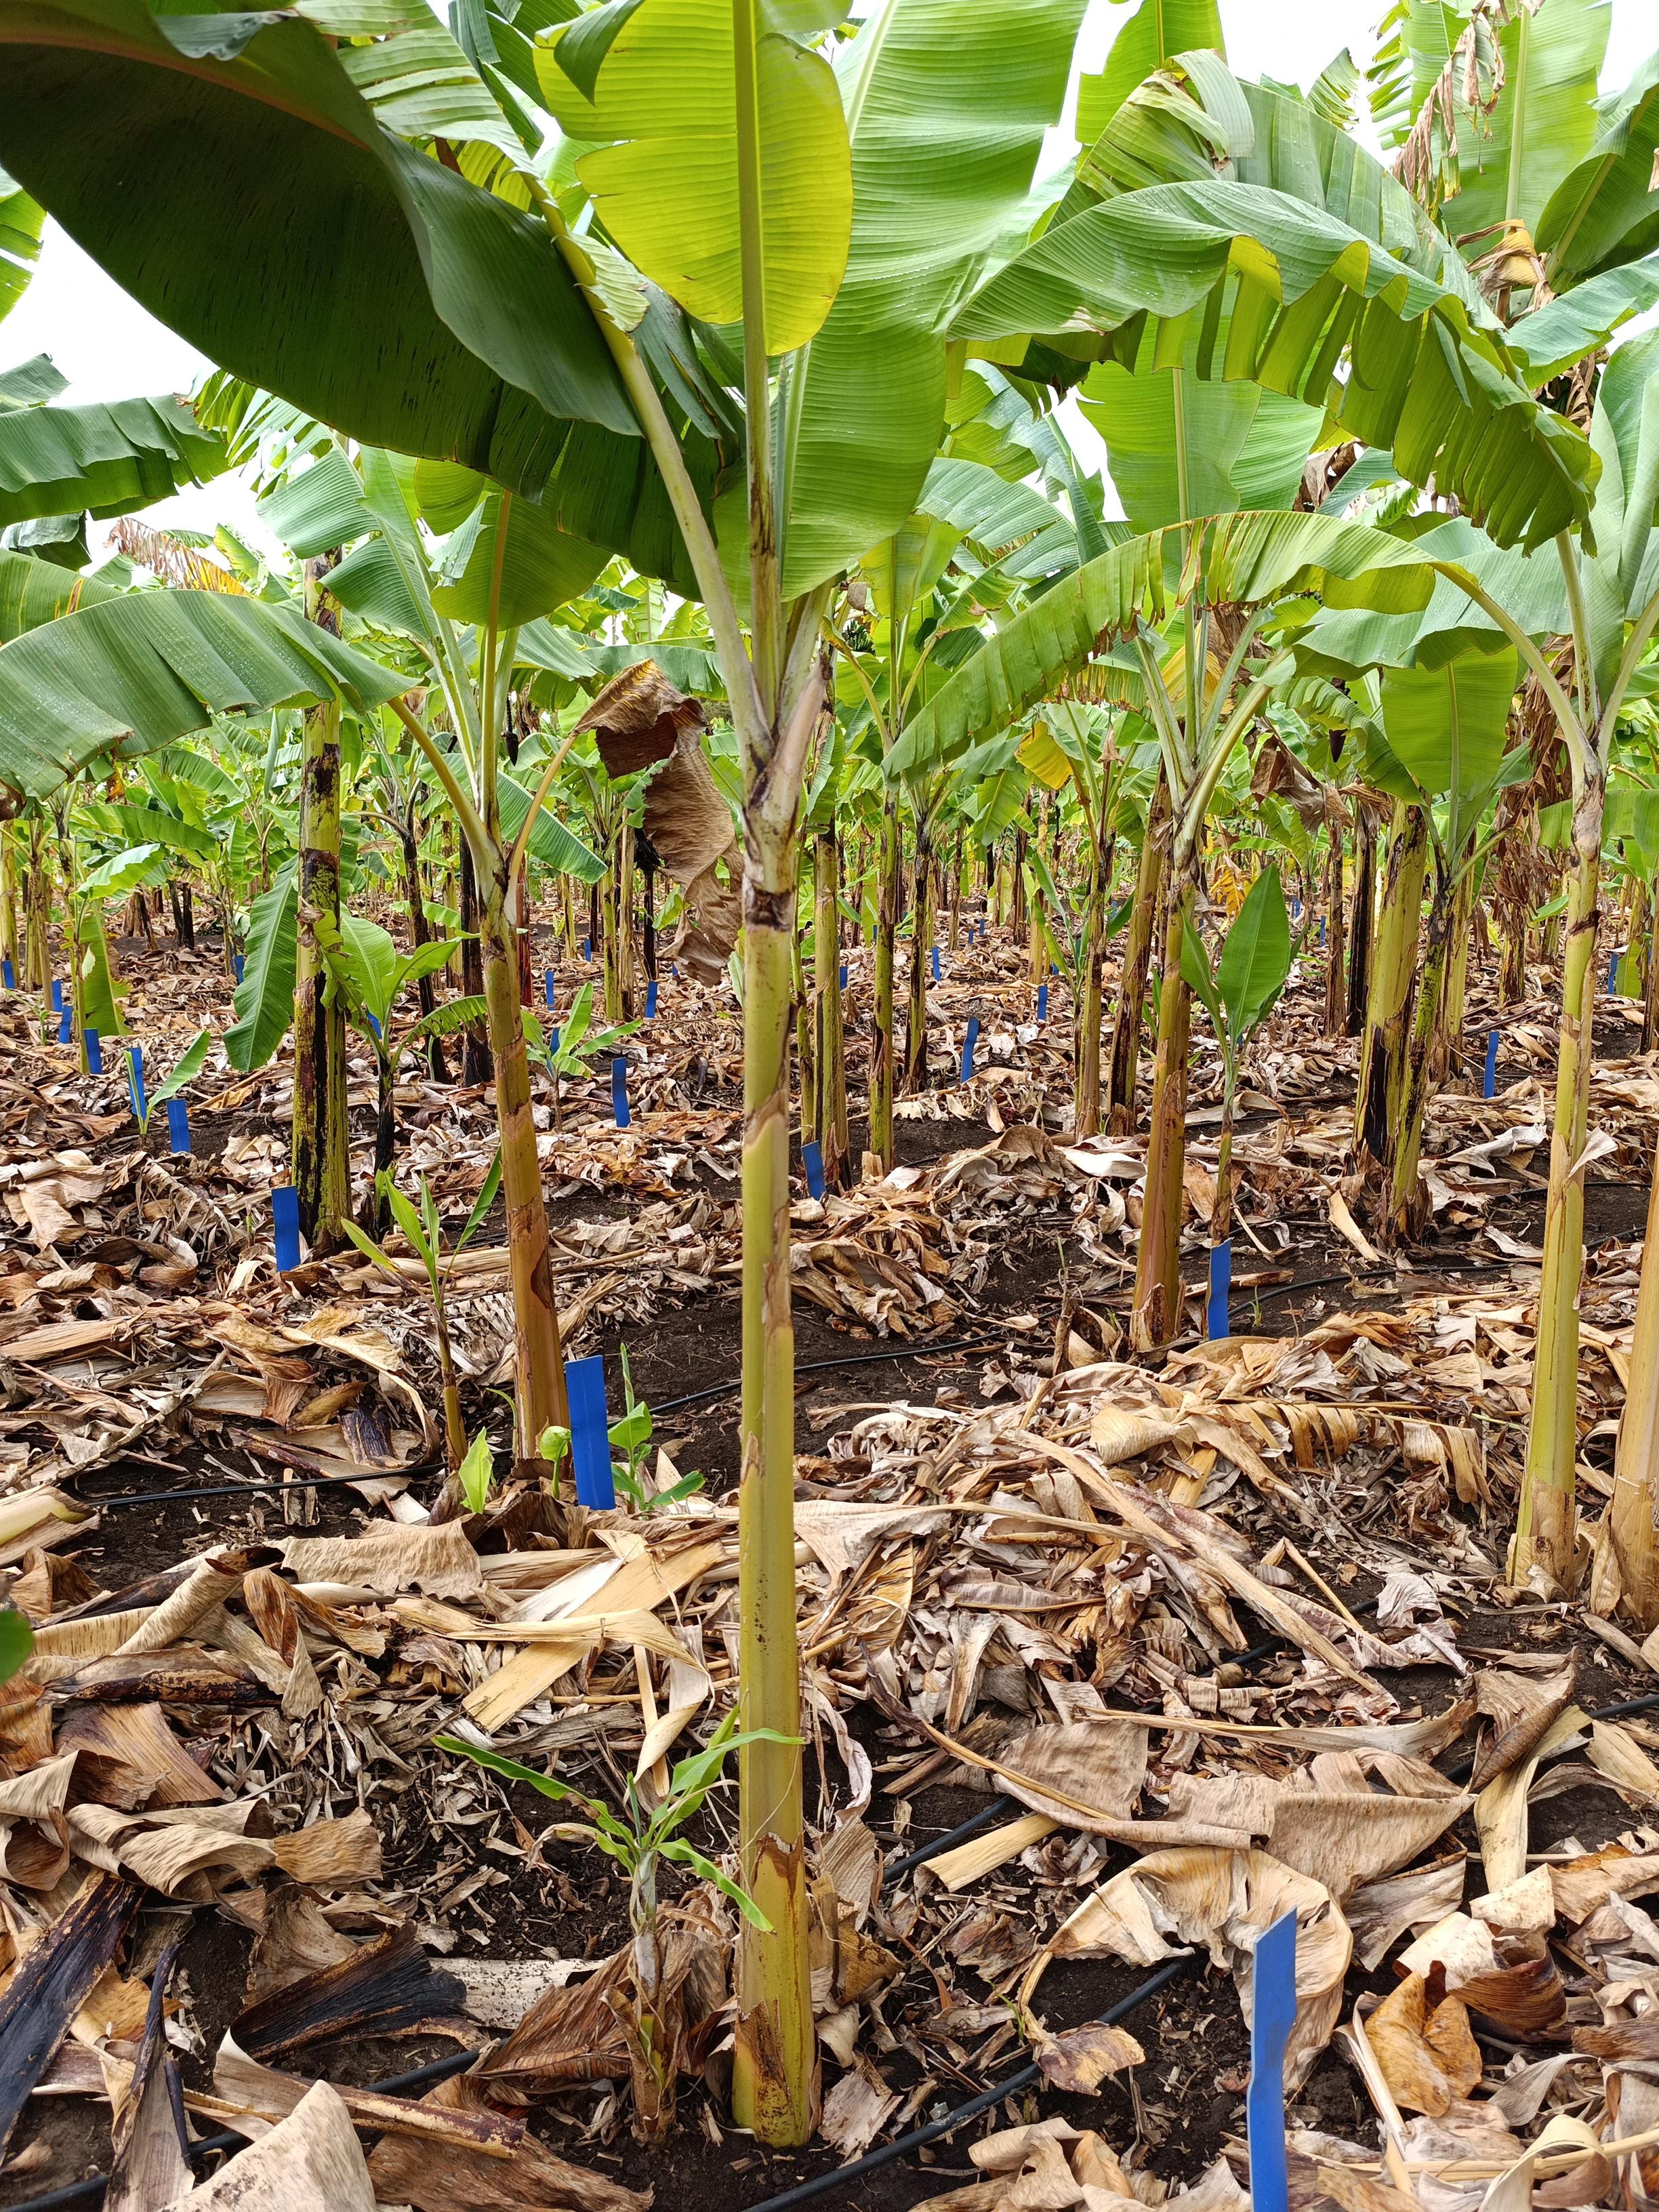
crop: banana
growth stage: vegetative
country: Tanzania
